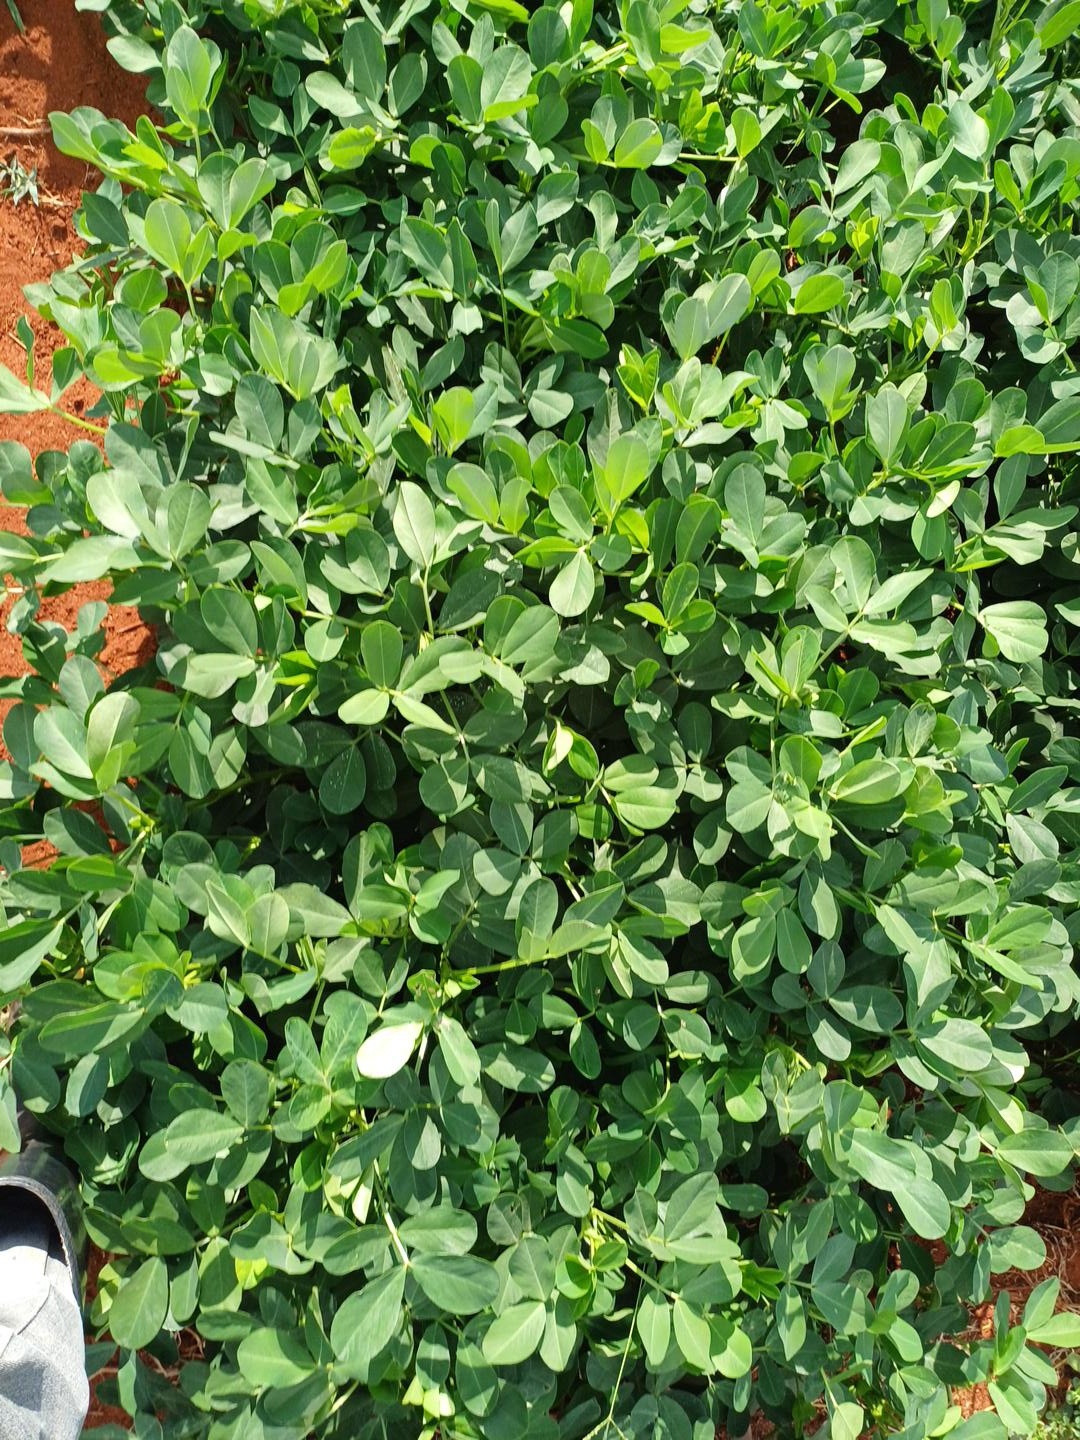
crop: groundnut
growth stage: pegging
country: Kenya
